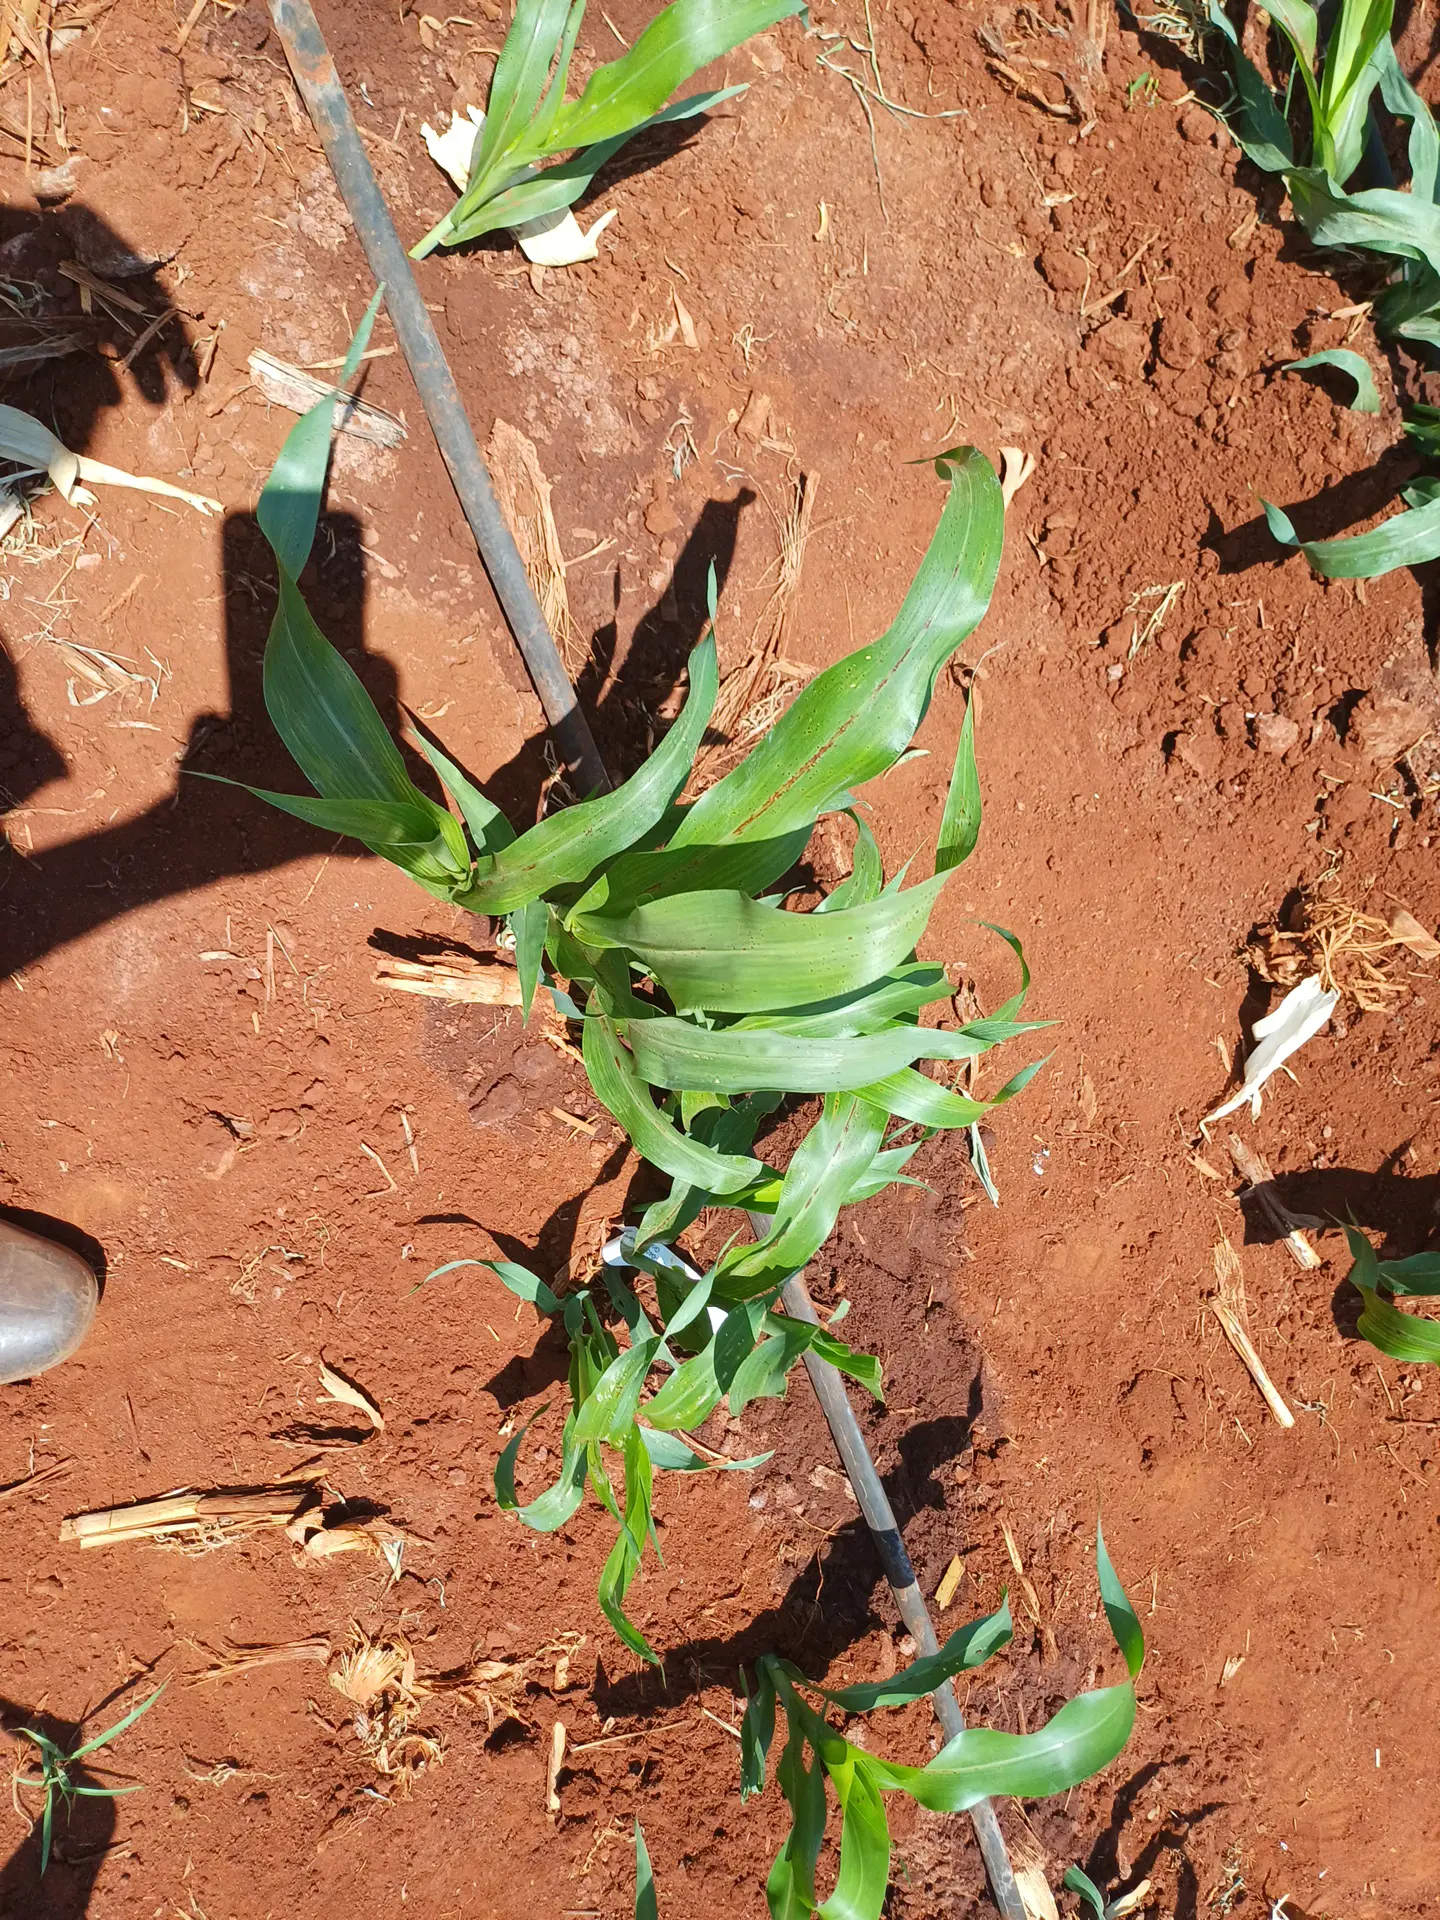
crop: sorghum
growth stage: vegetative
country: Kenya
